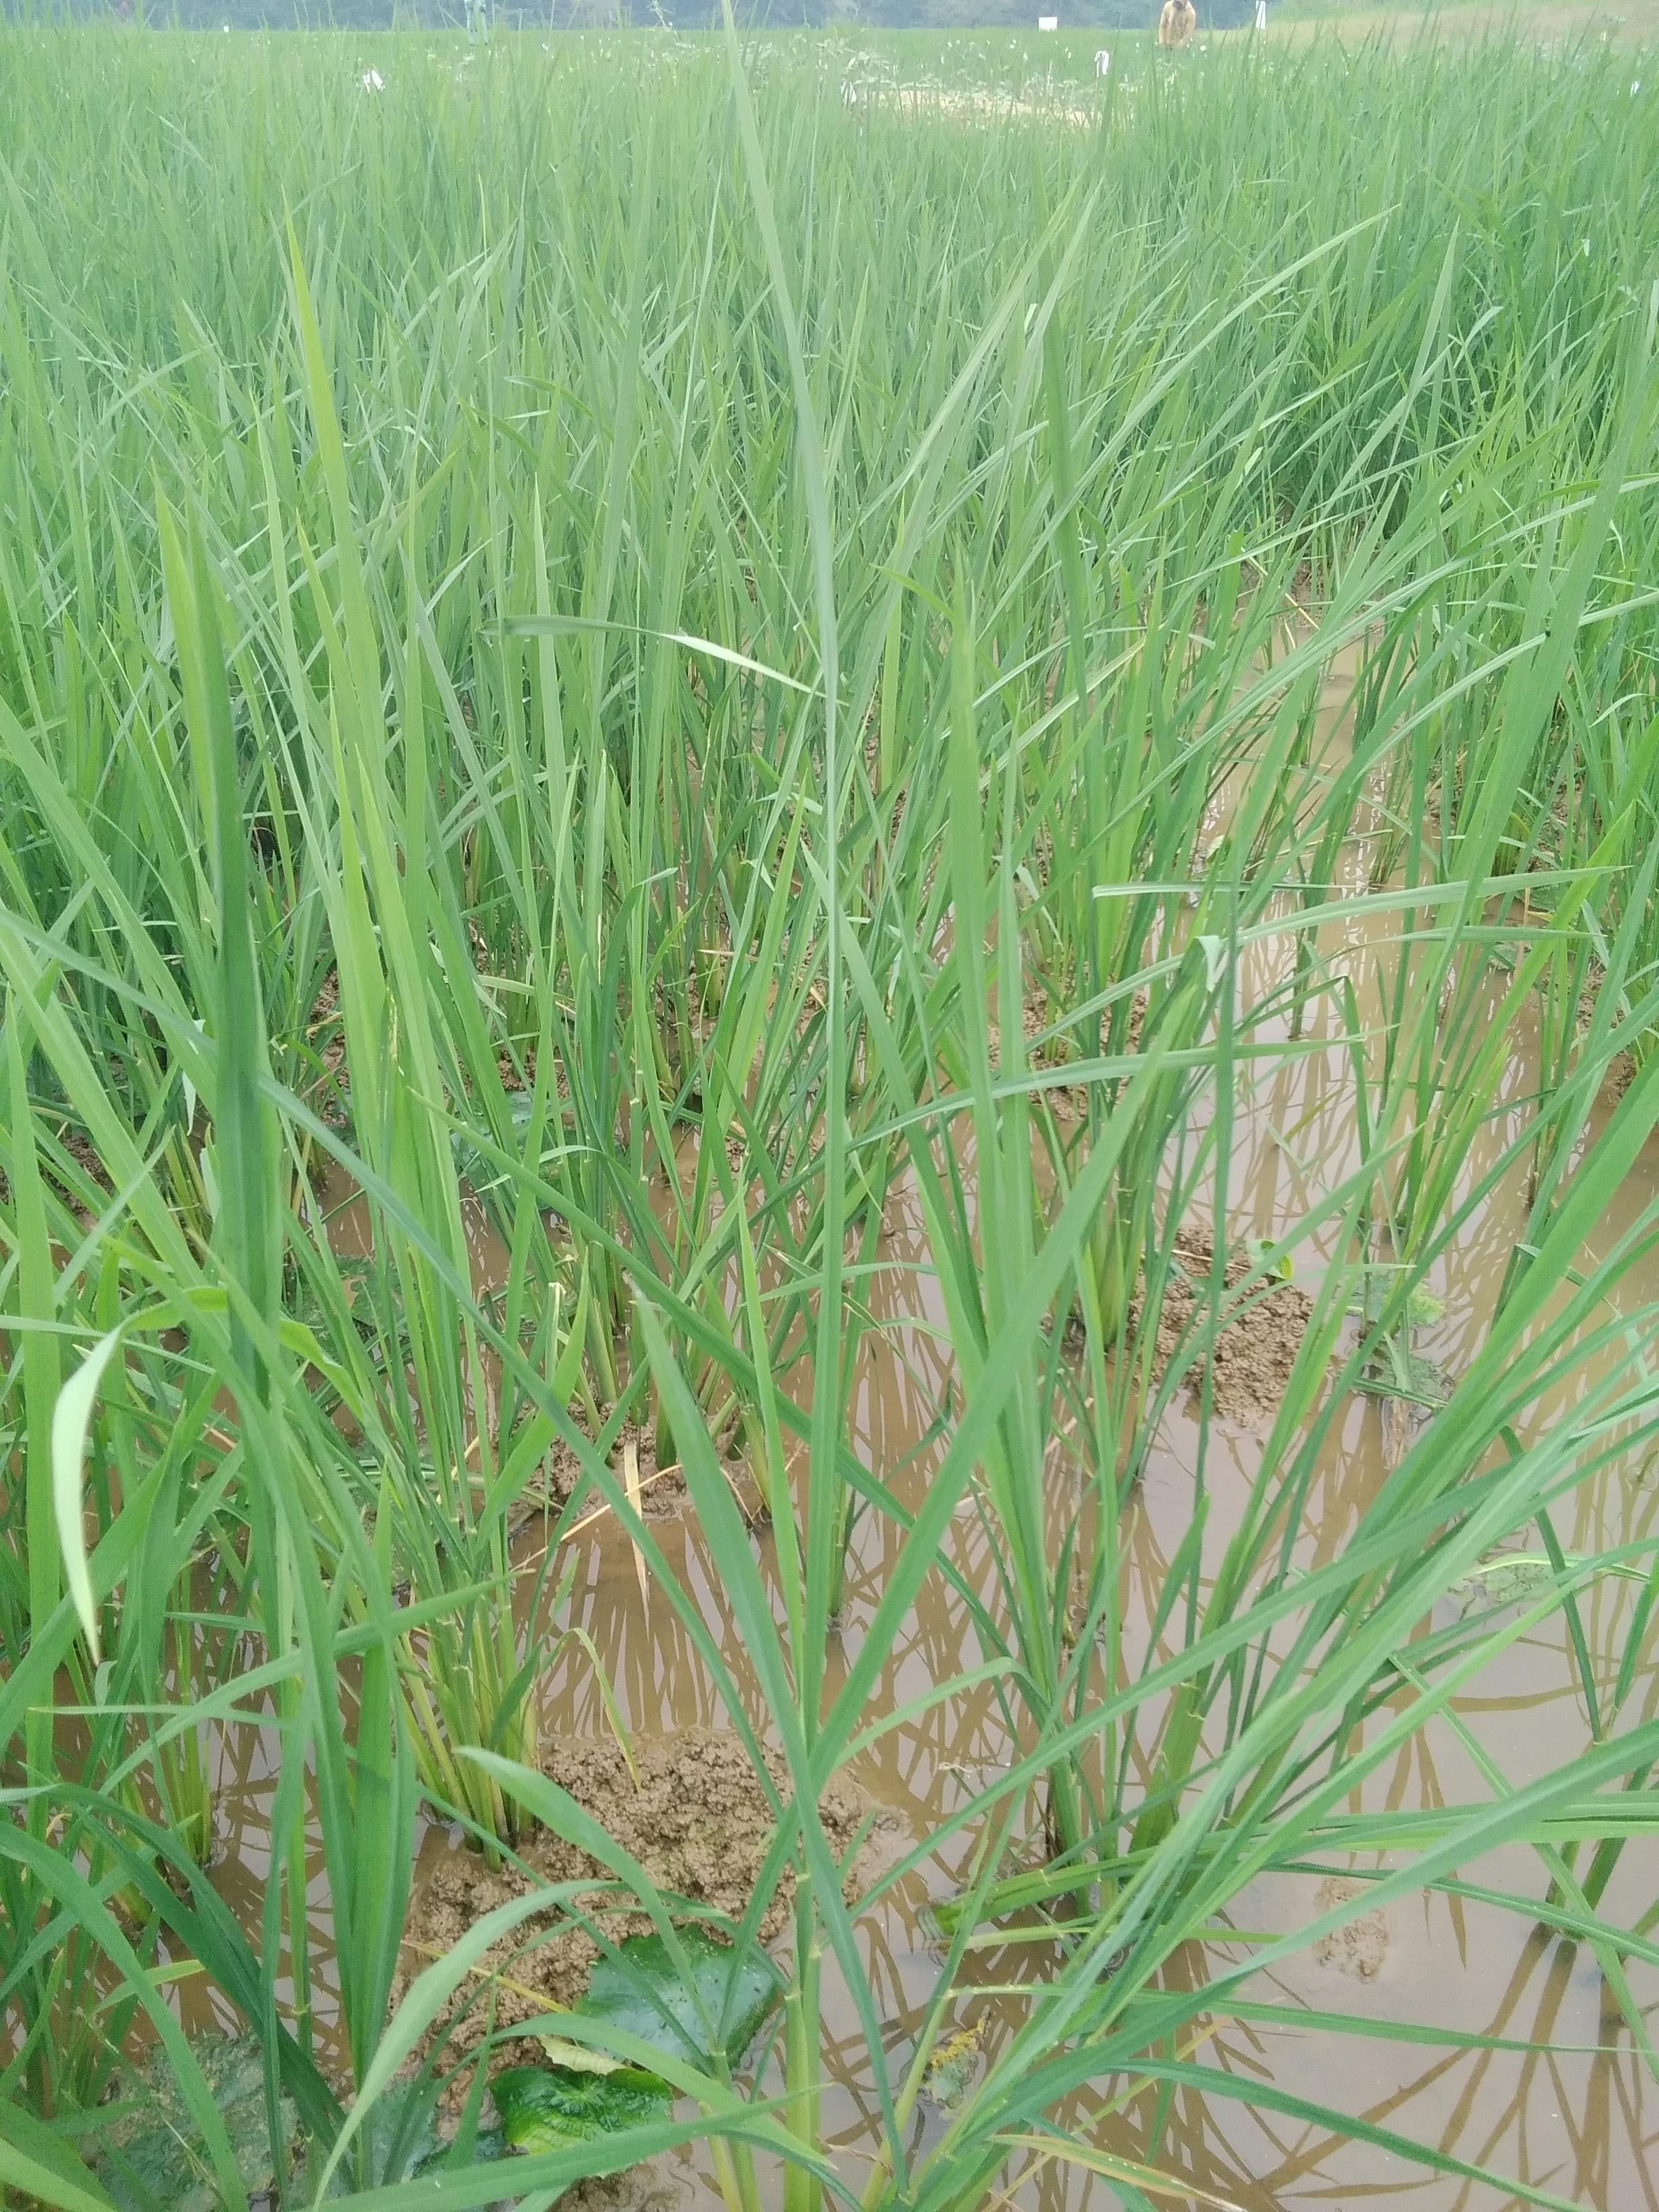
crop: rice
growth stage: vegetative
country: Nigeria
